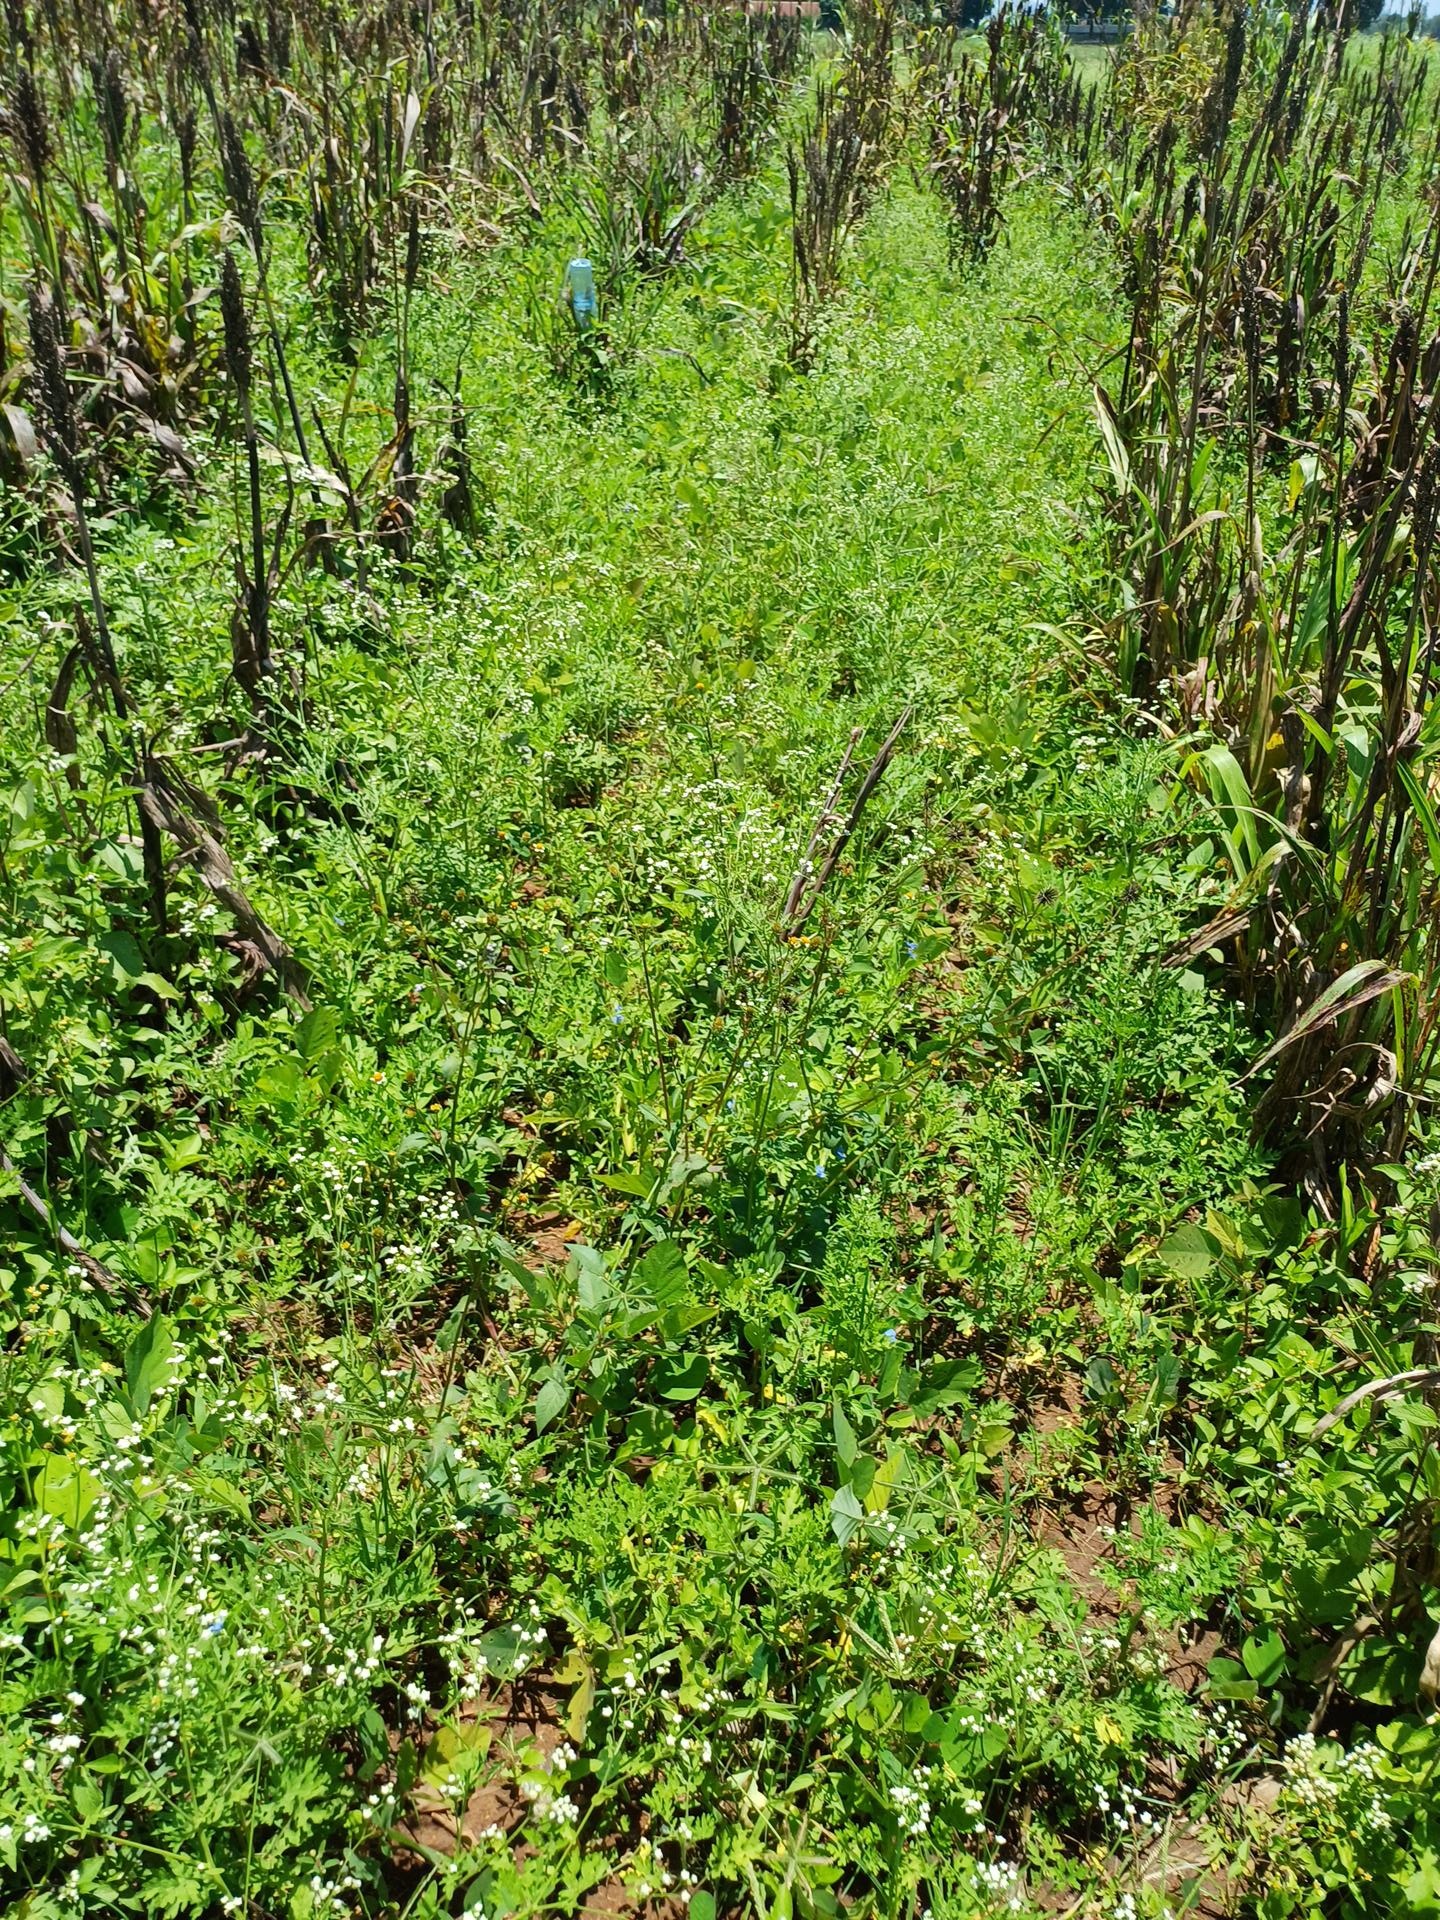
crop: sorghum
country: Kenya
